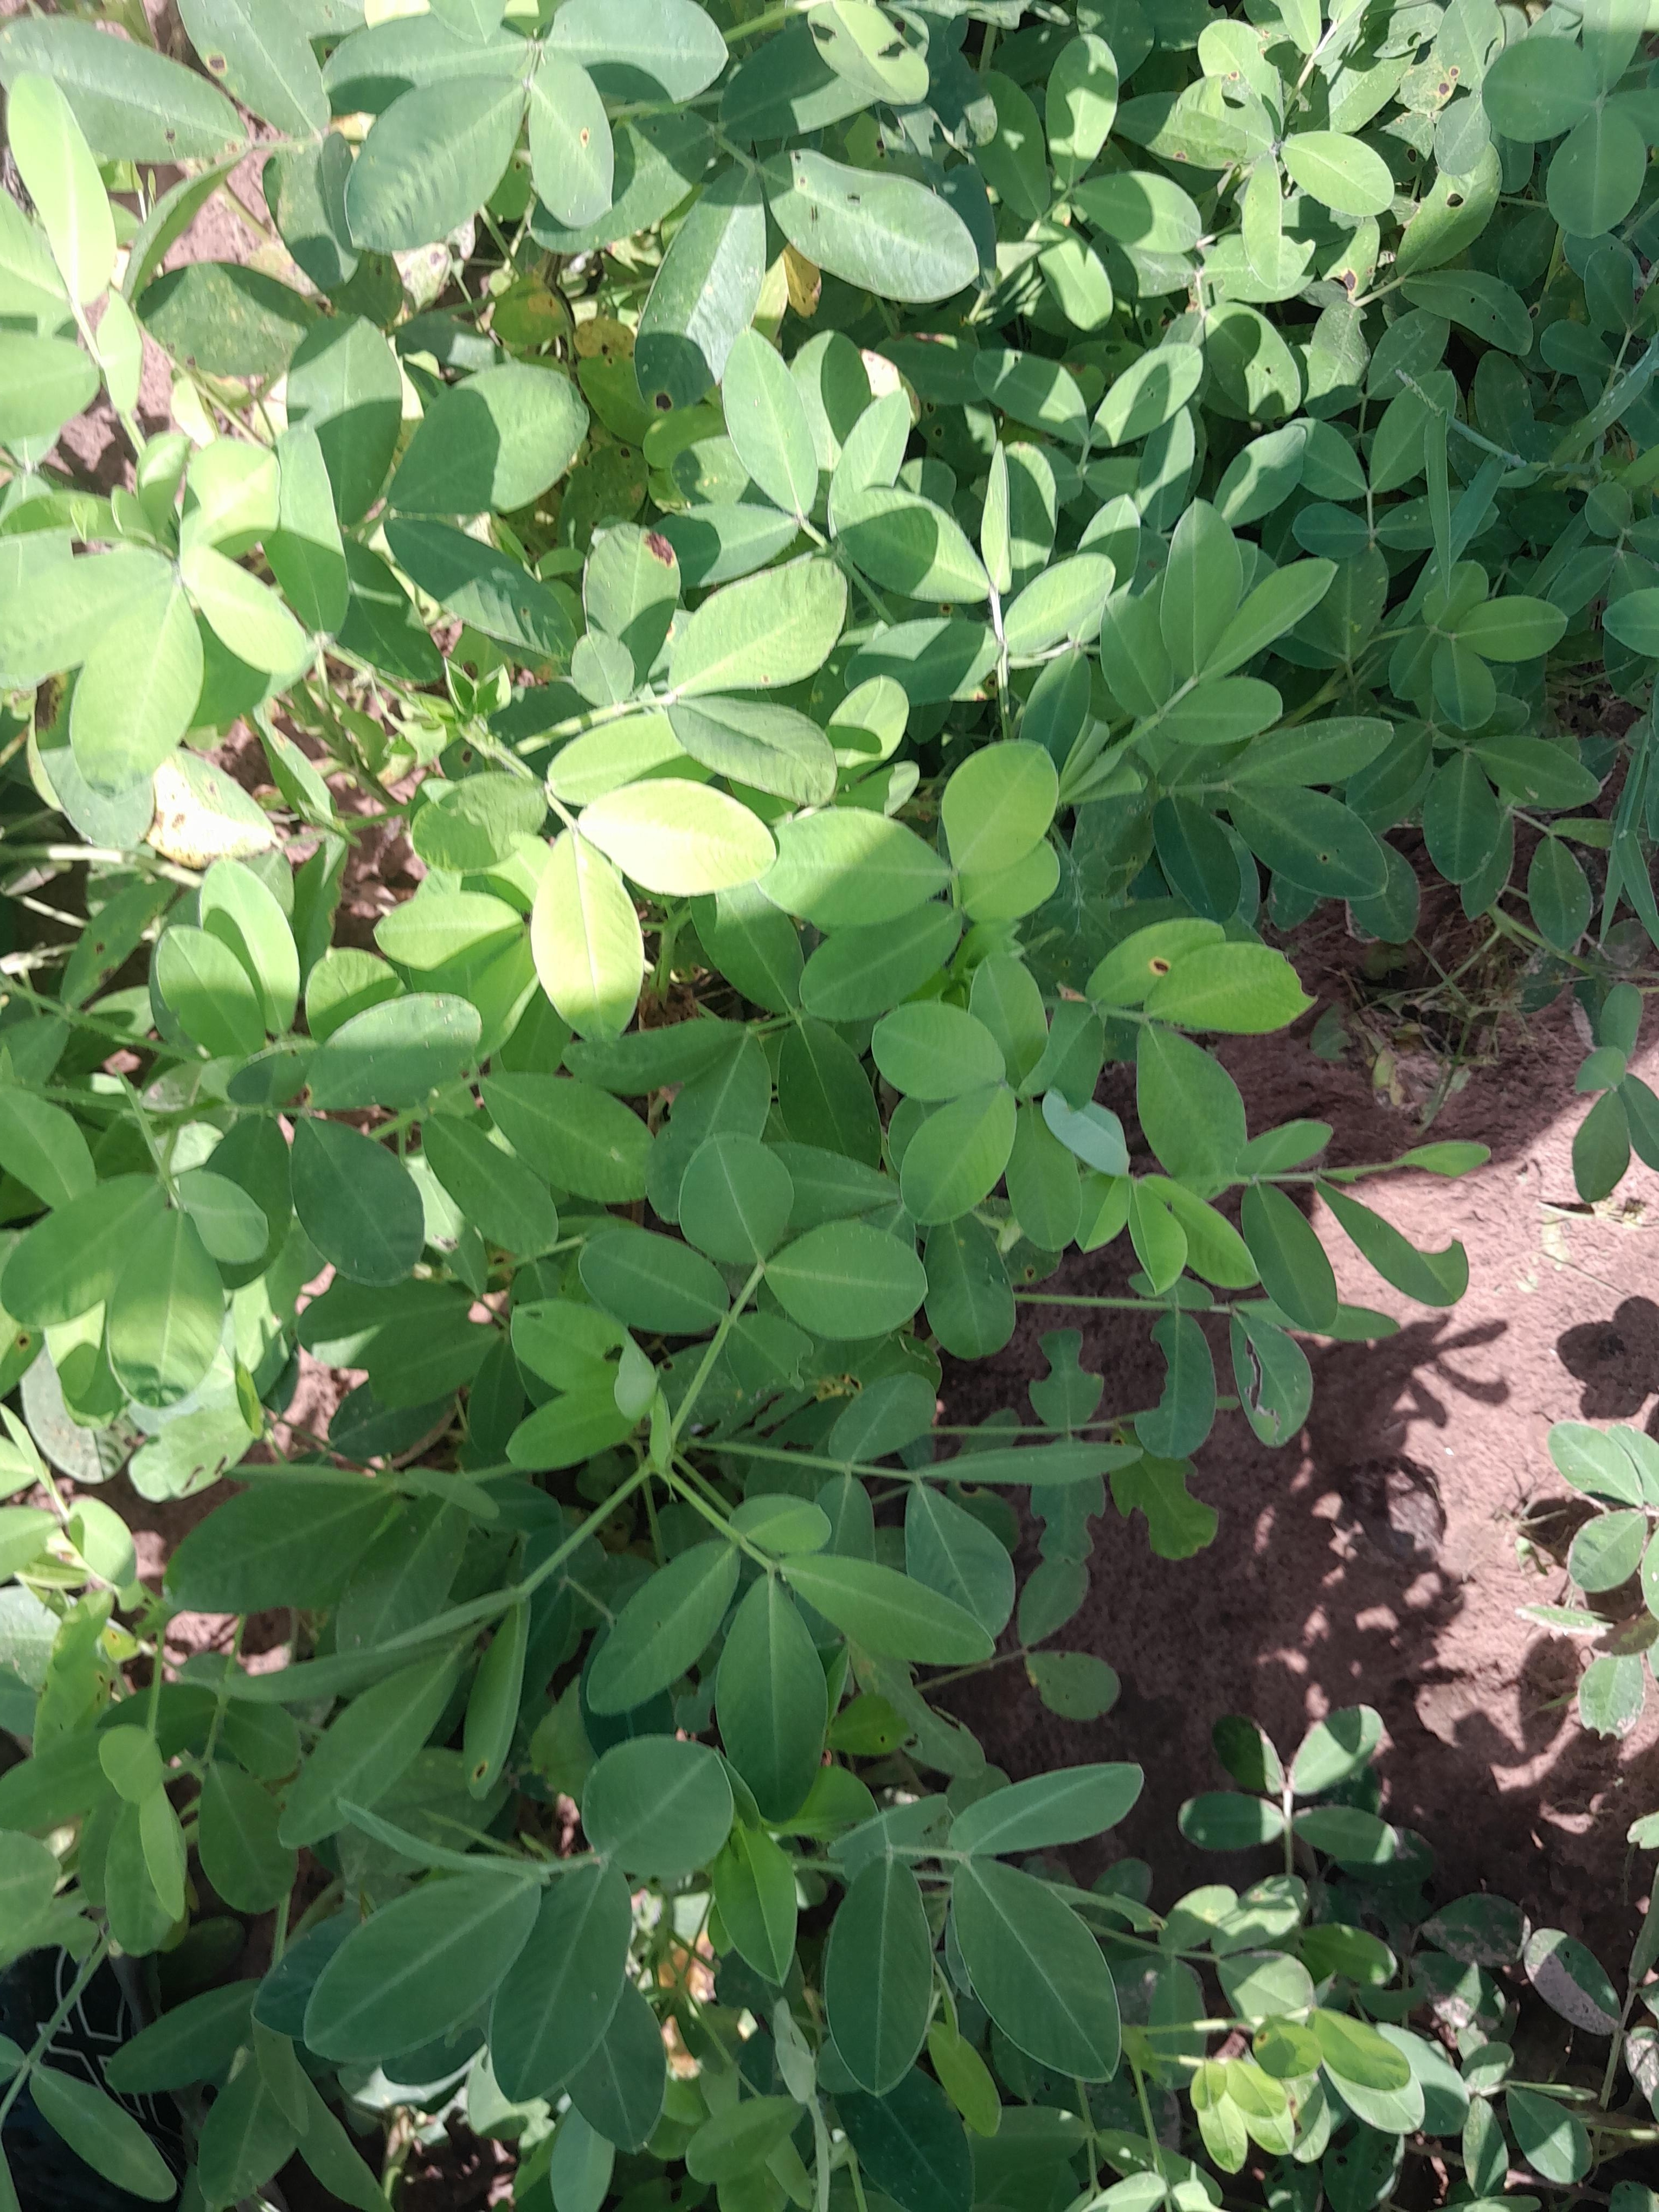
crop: groundnut
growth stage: flowering
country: Senegal
